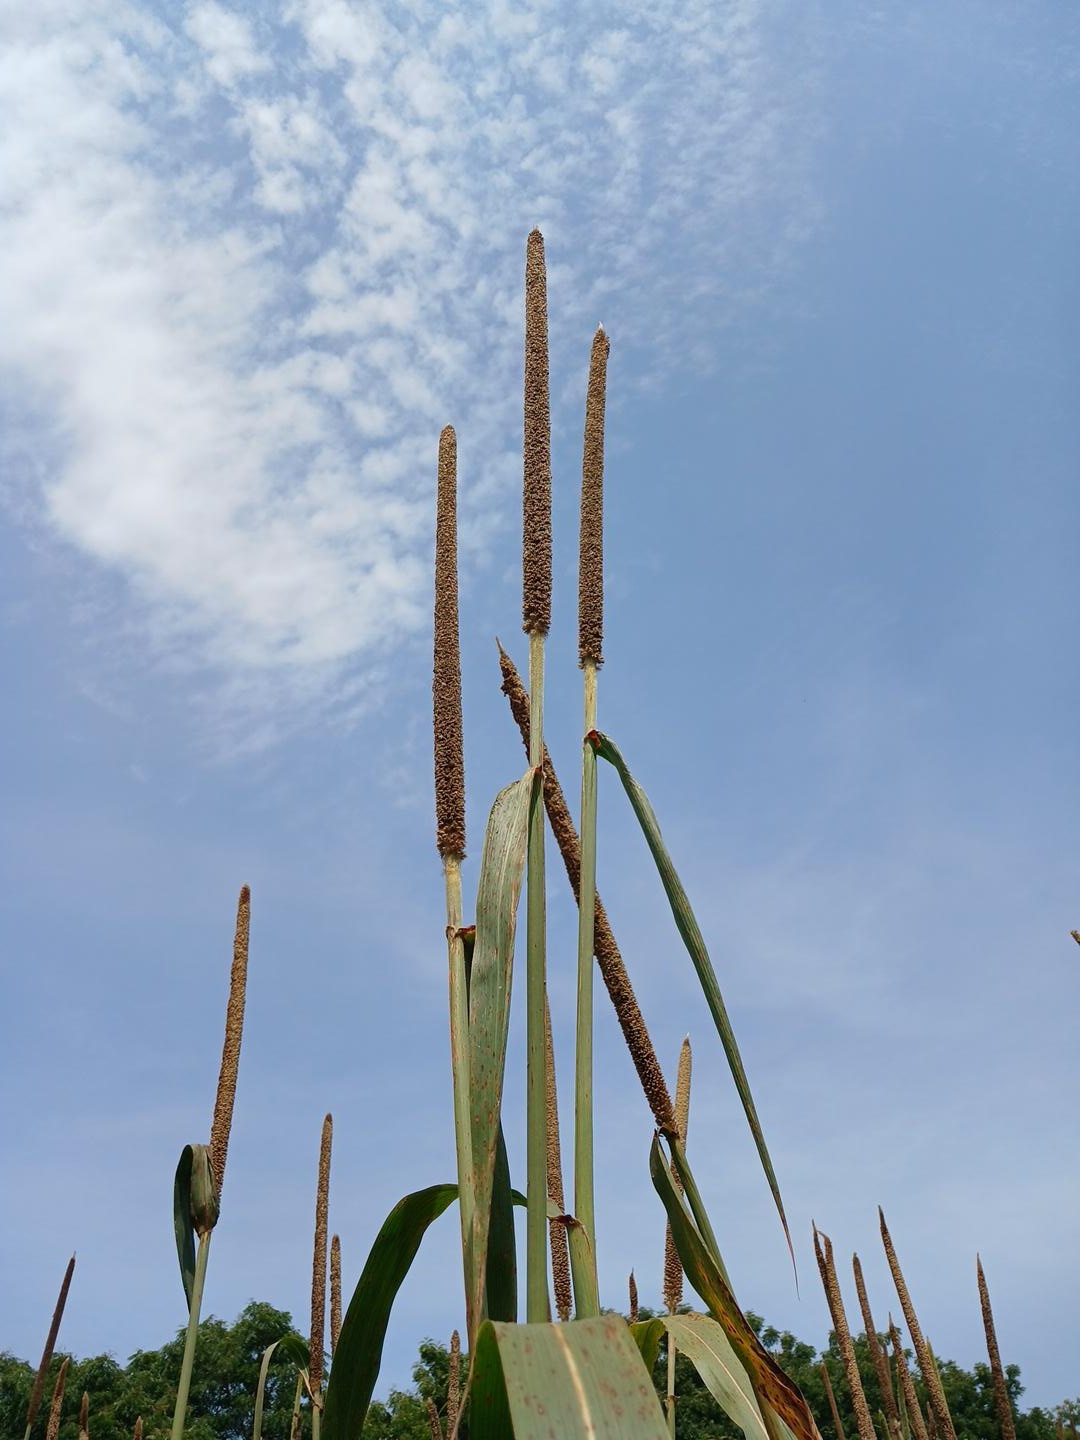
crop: pearl millet
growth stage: maturity
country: Senegal
